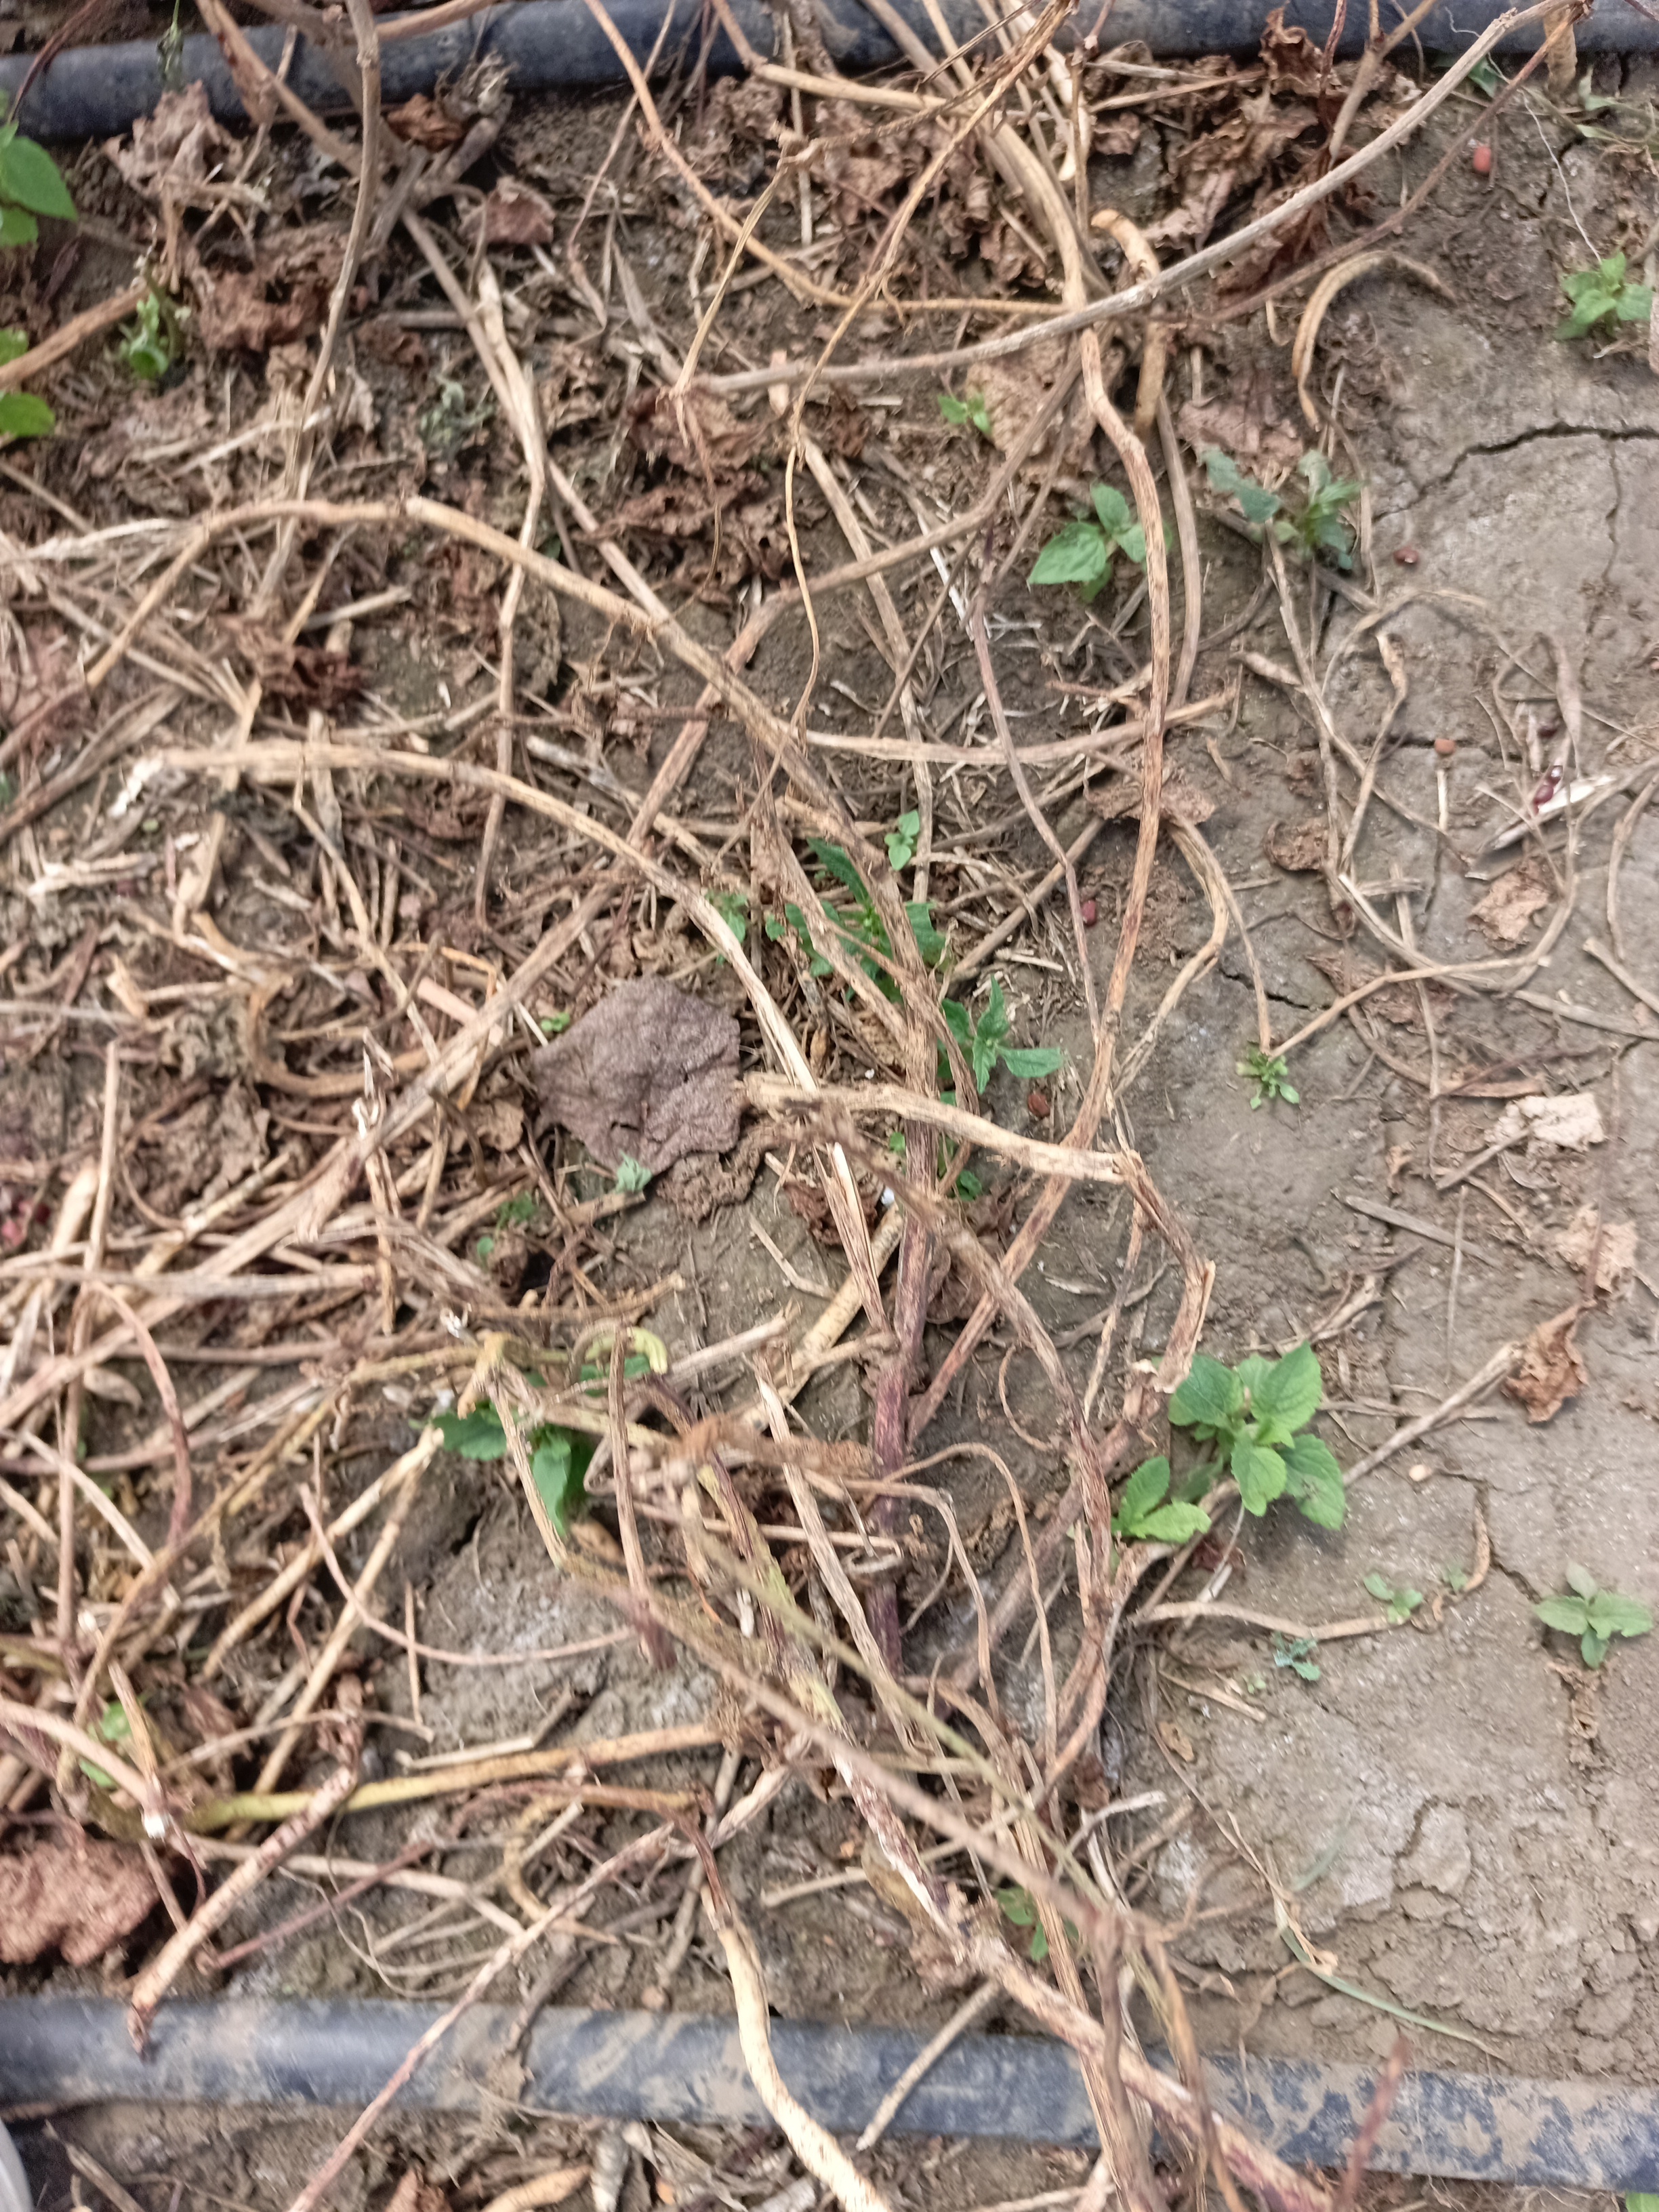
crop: cowpea
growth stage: harvest maturity
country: Tanzania
